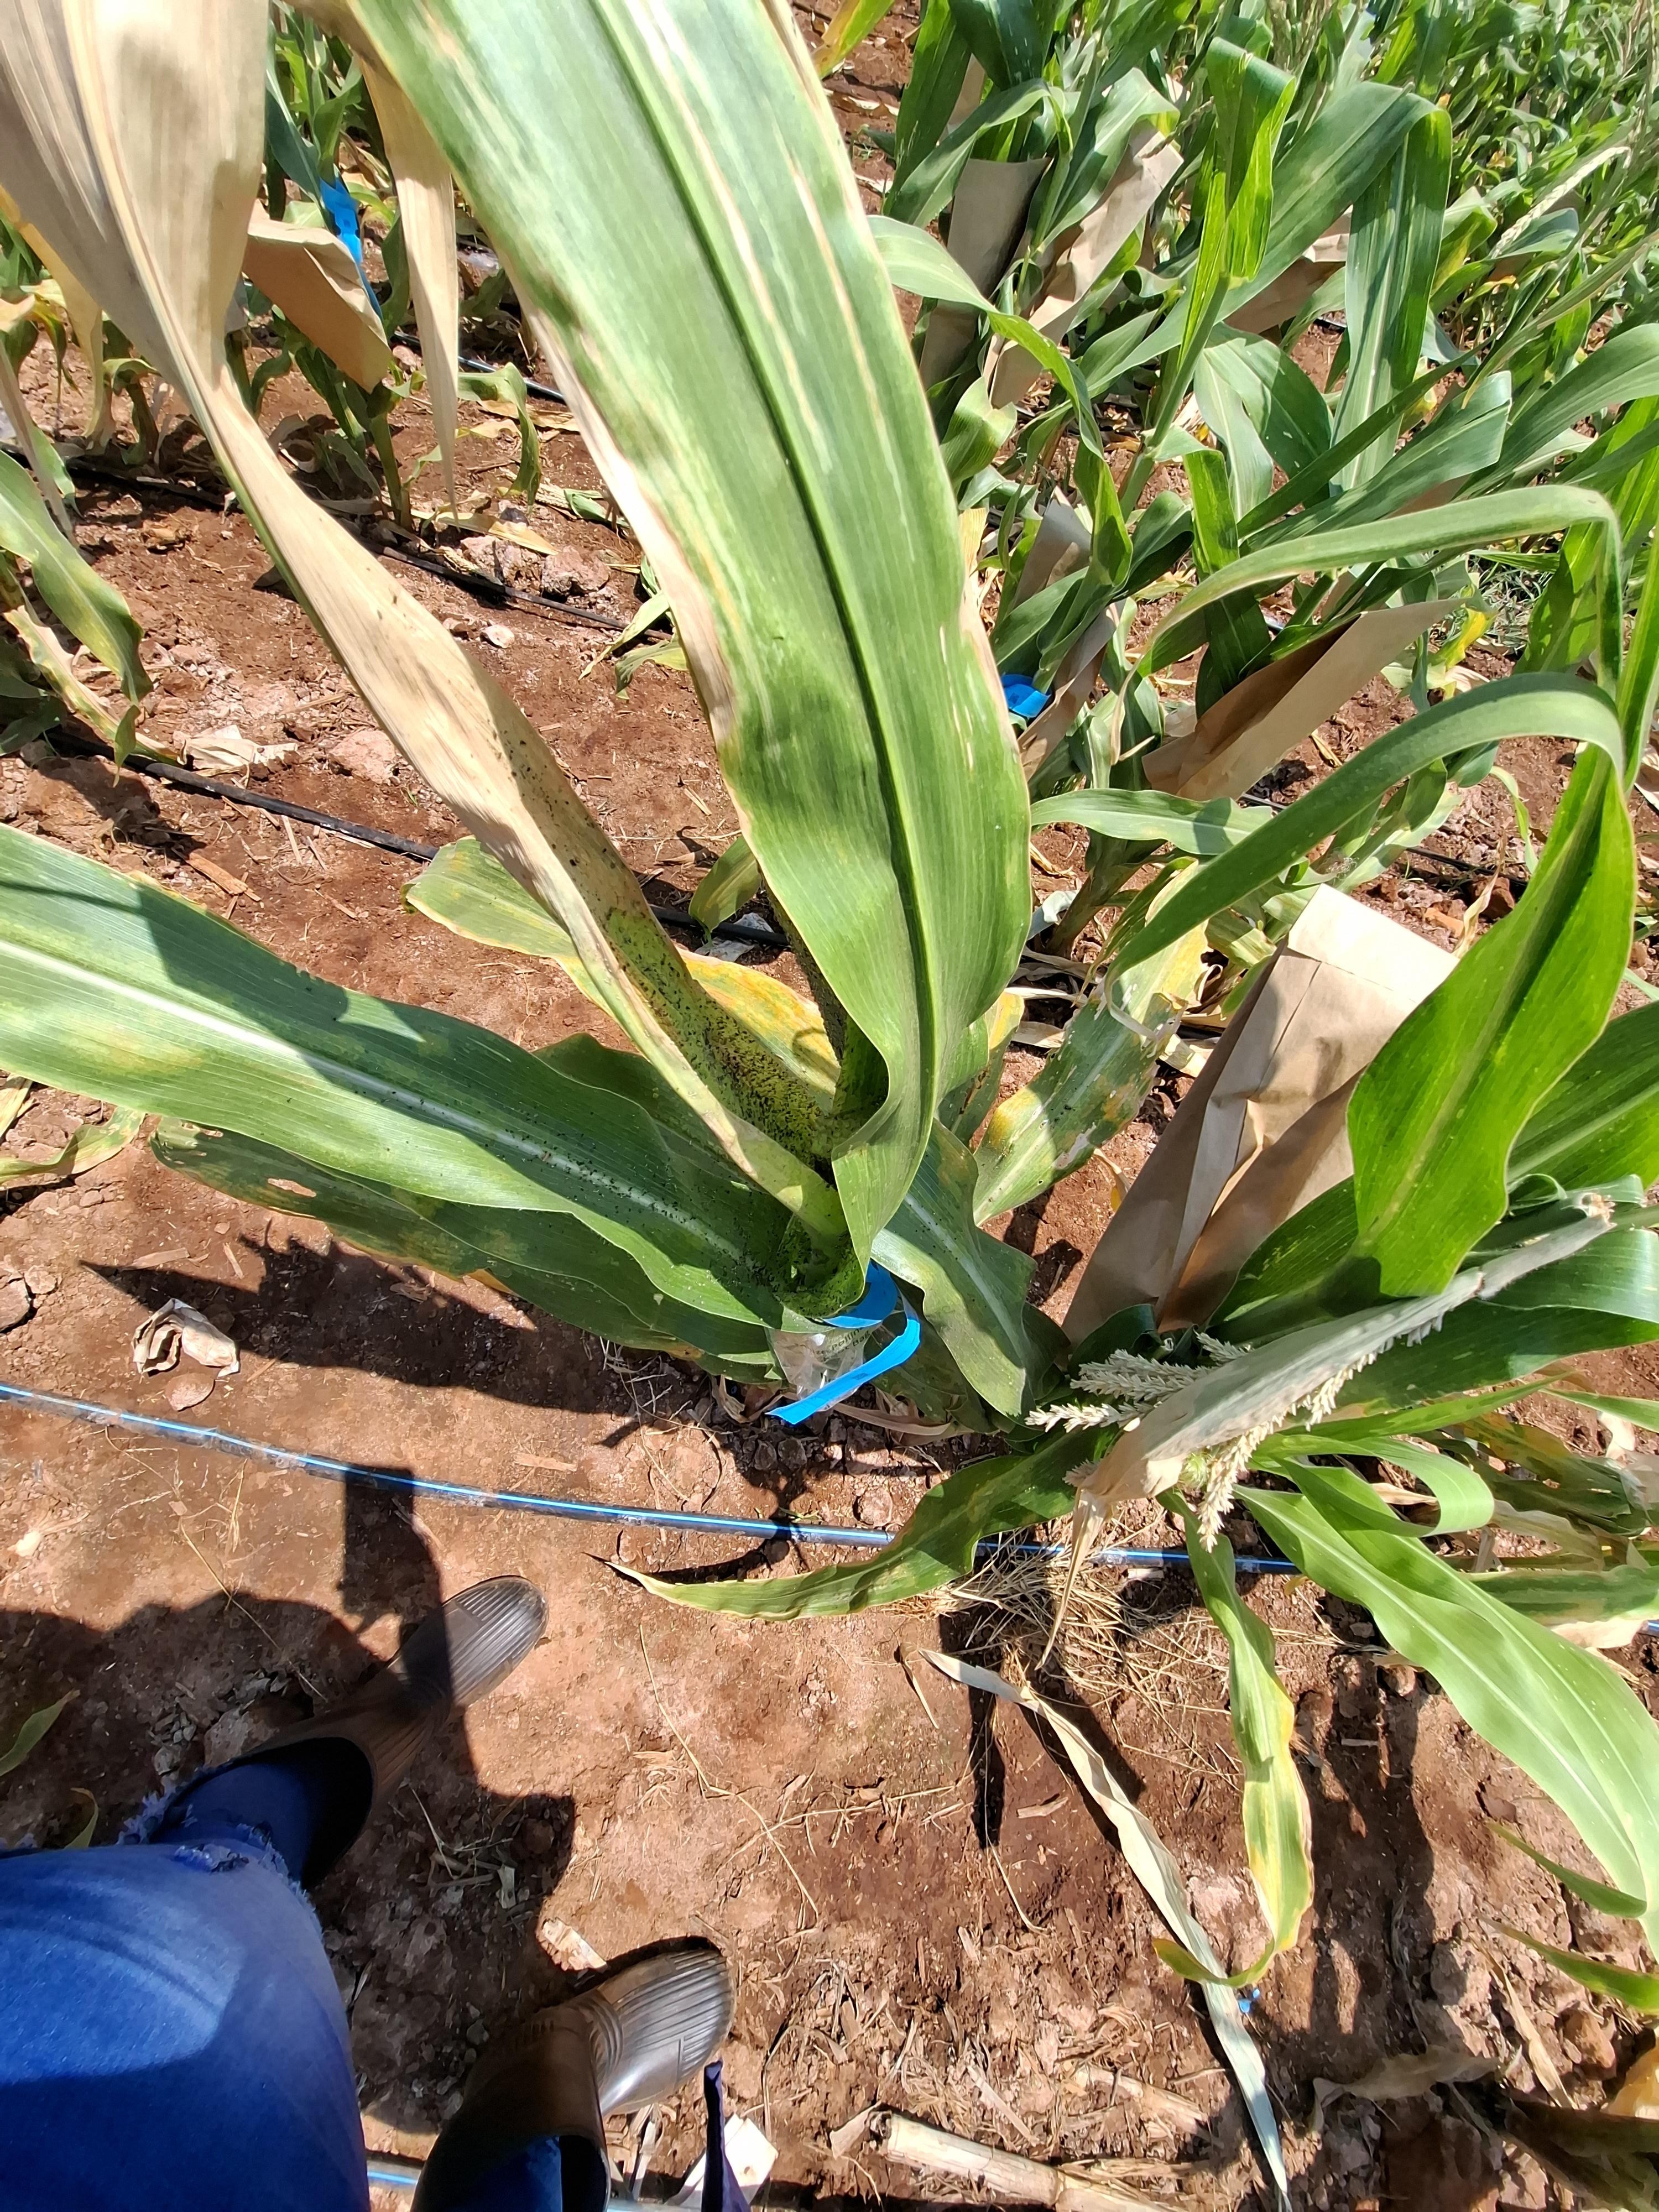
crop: maize
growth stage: flowering
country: Kenya
